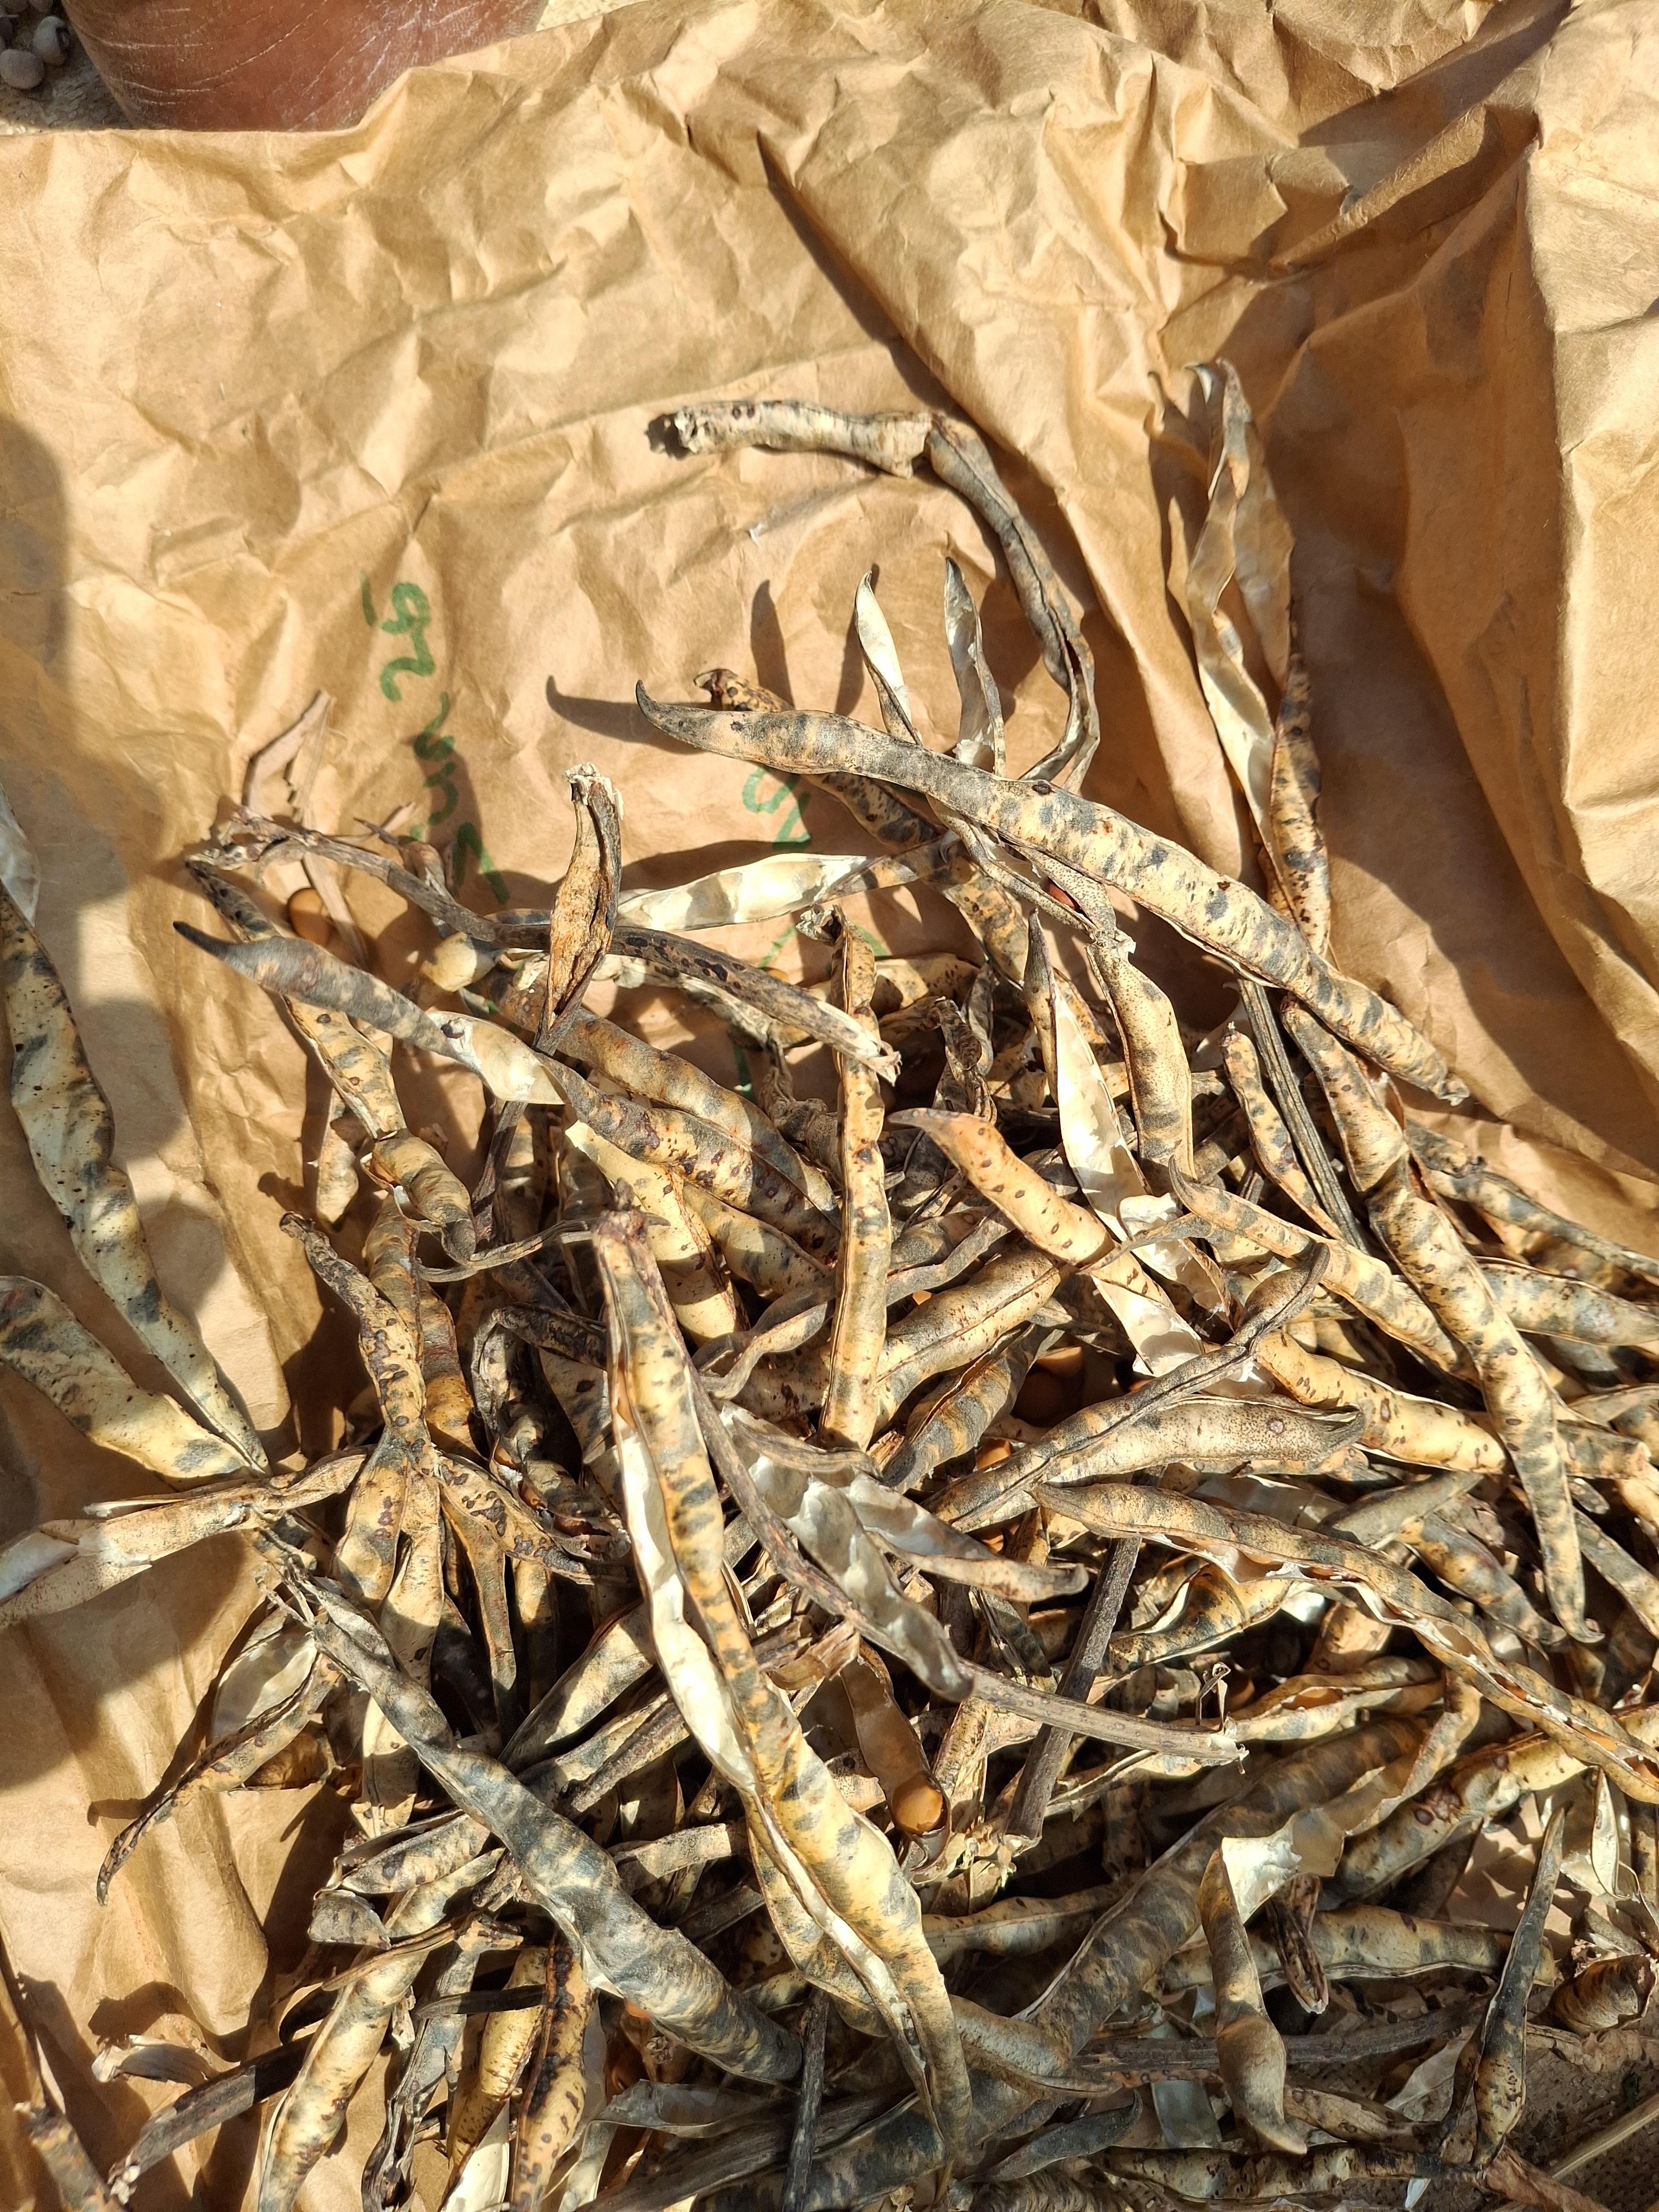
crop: cowpea
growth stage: harvest
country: Nigeria
